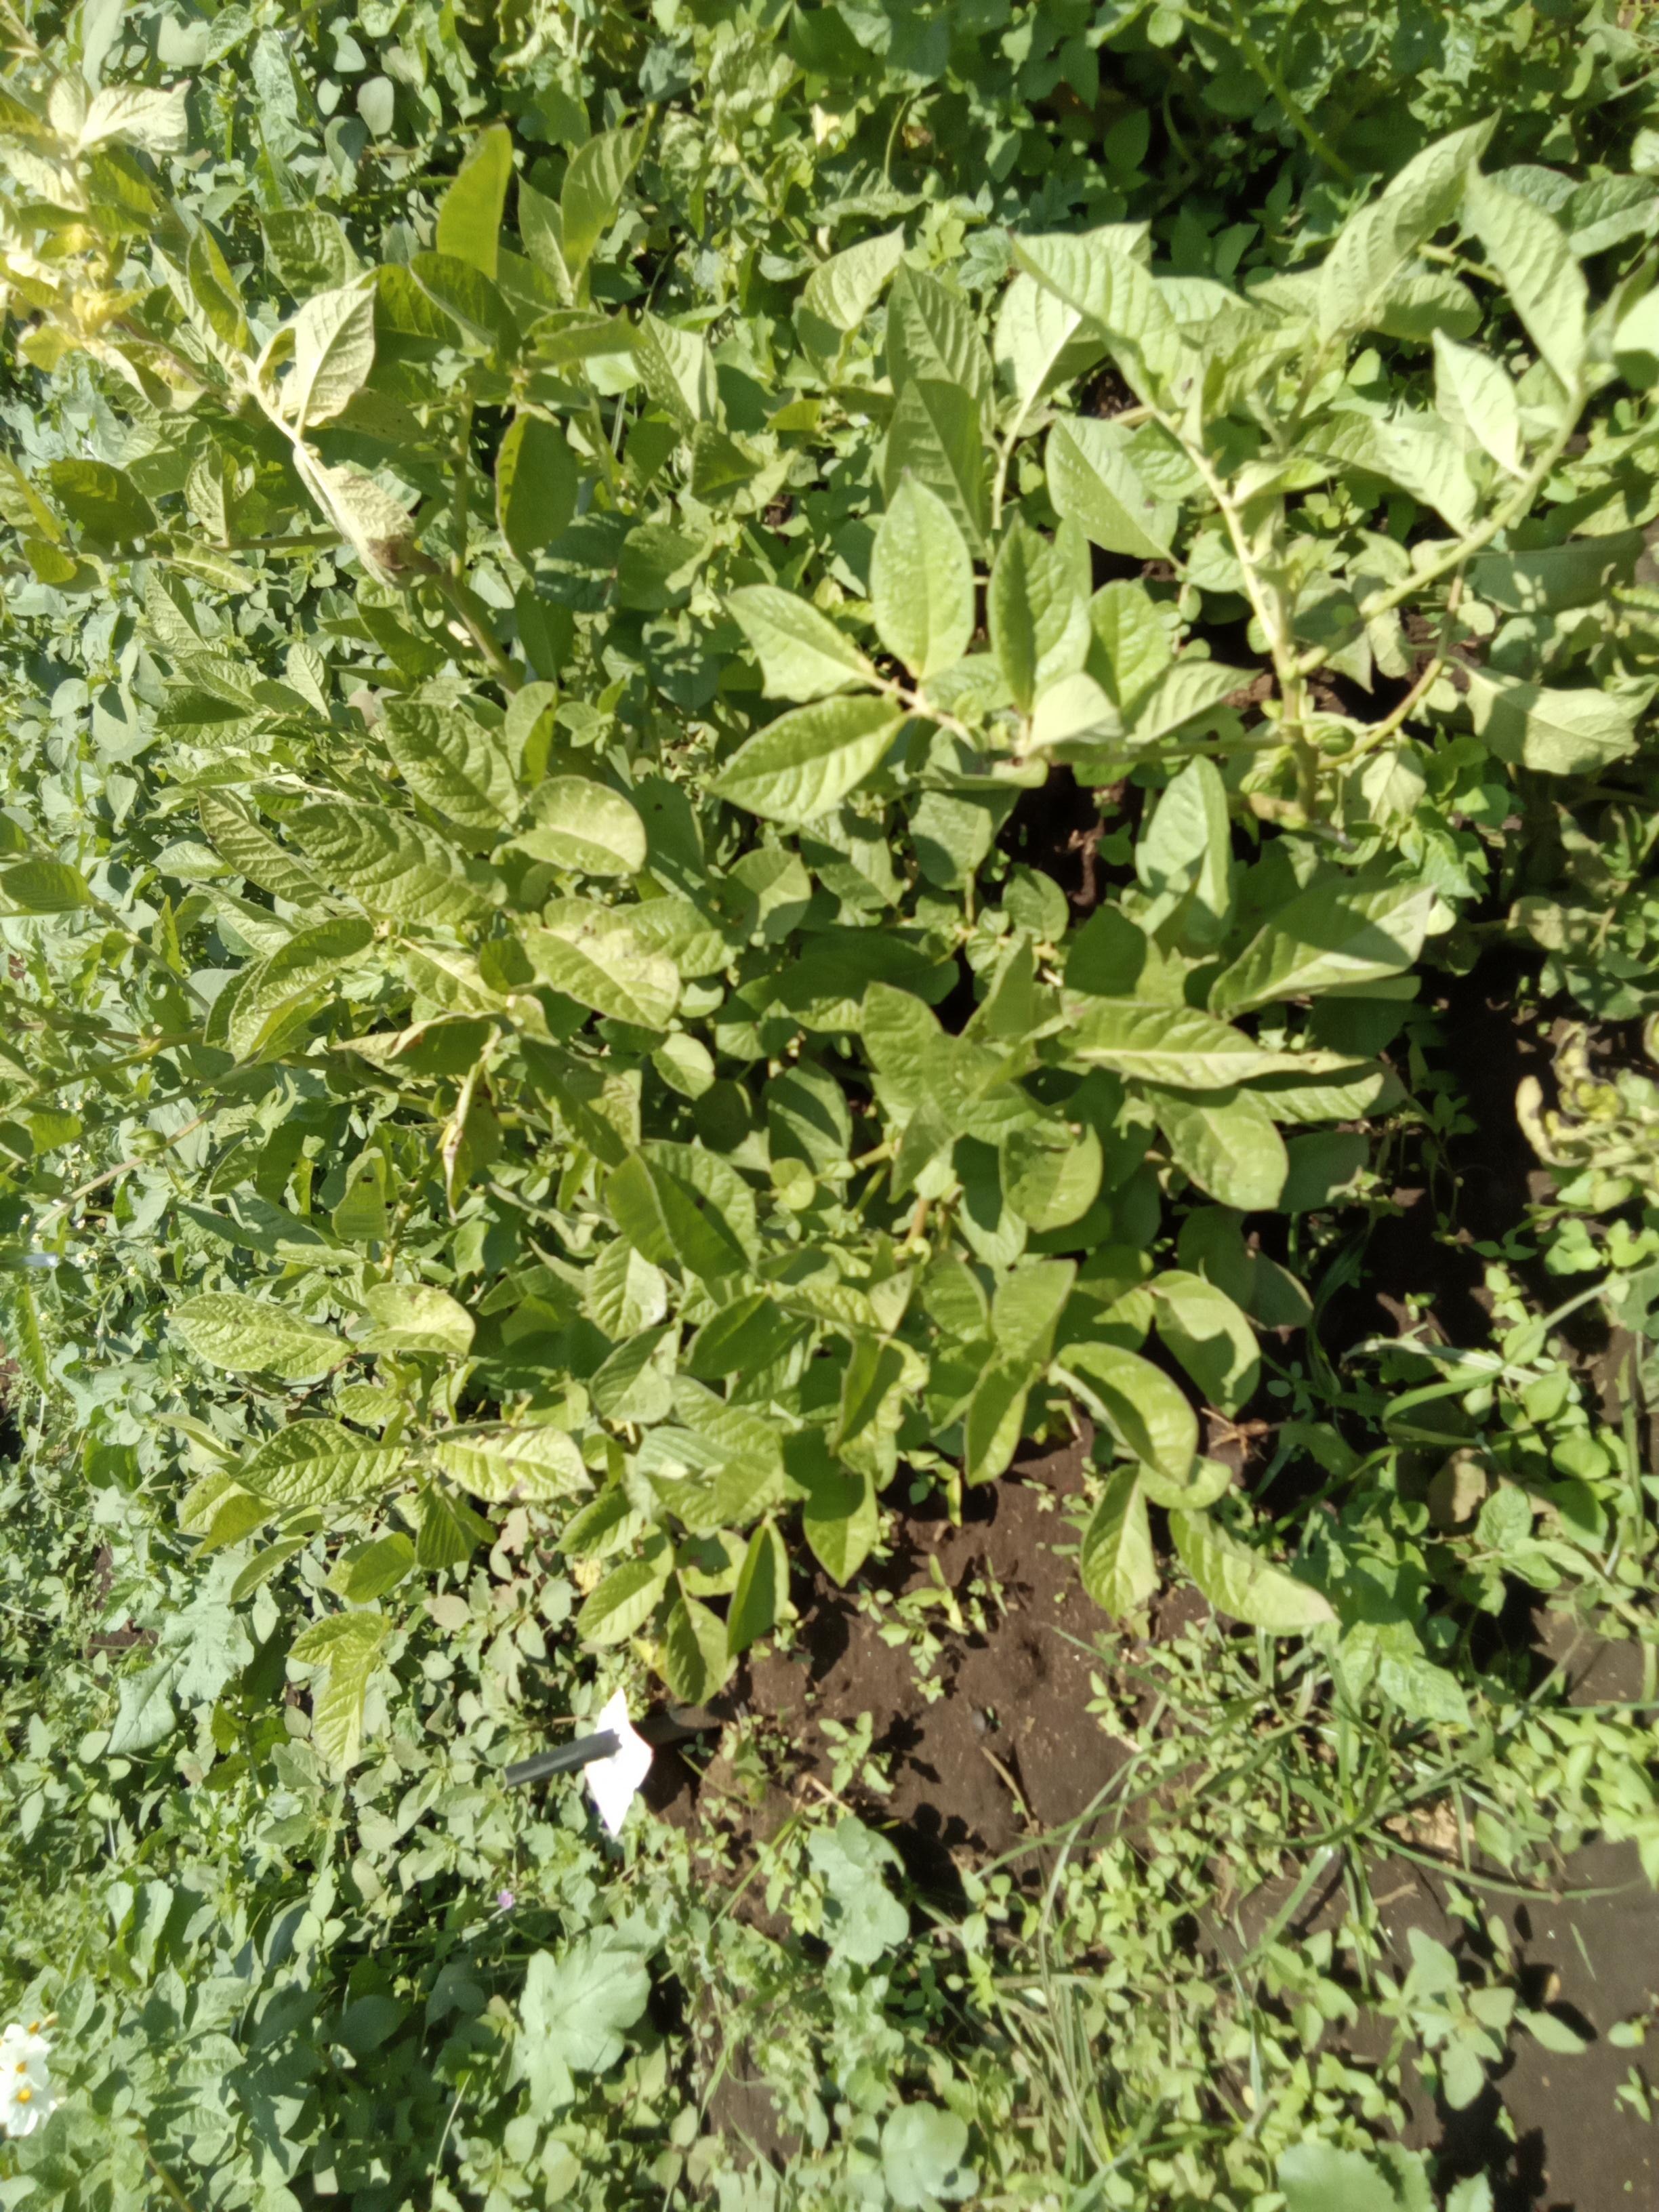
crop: potato
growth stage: flowering
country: Kenya
